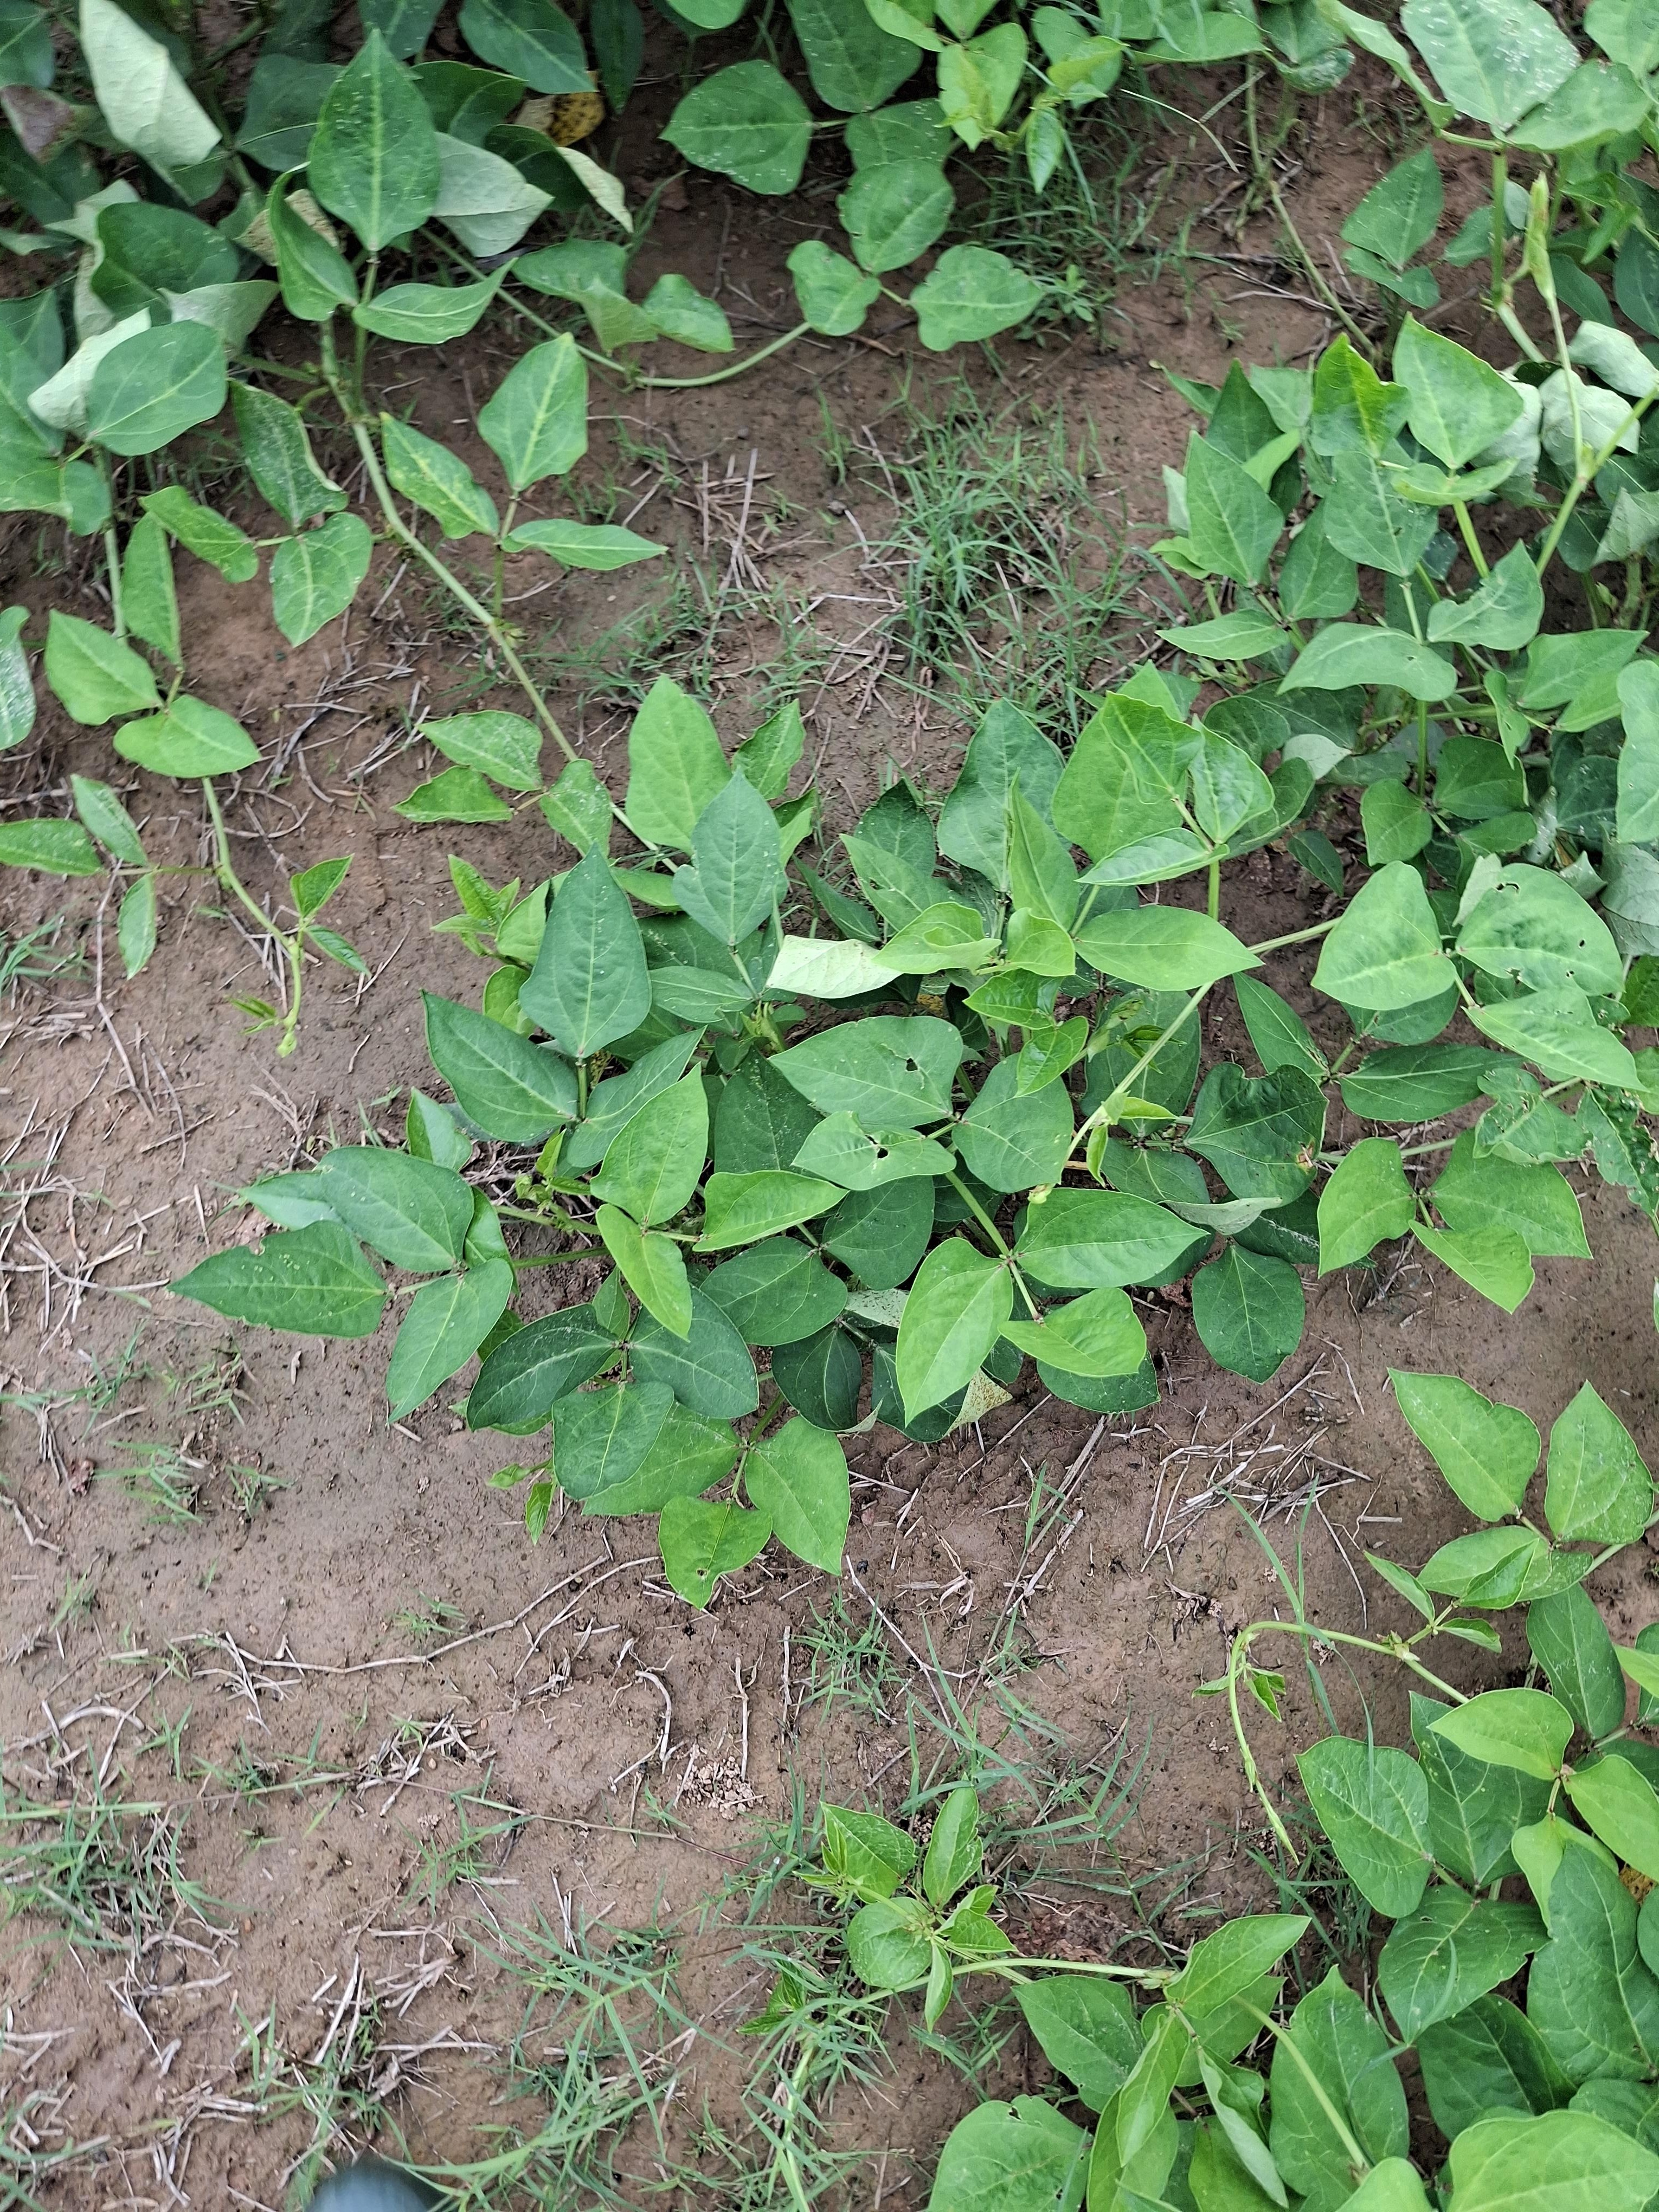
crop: cowpea
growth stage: flowering
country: Nigeria
